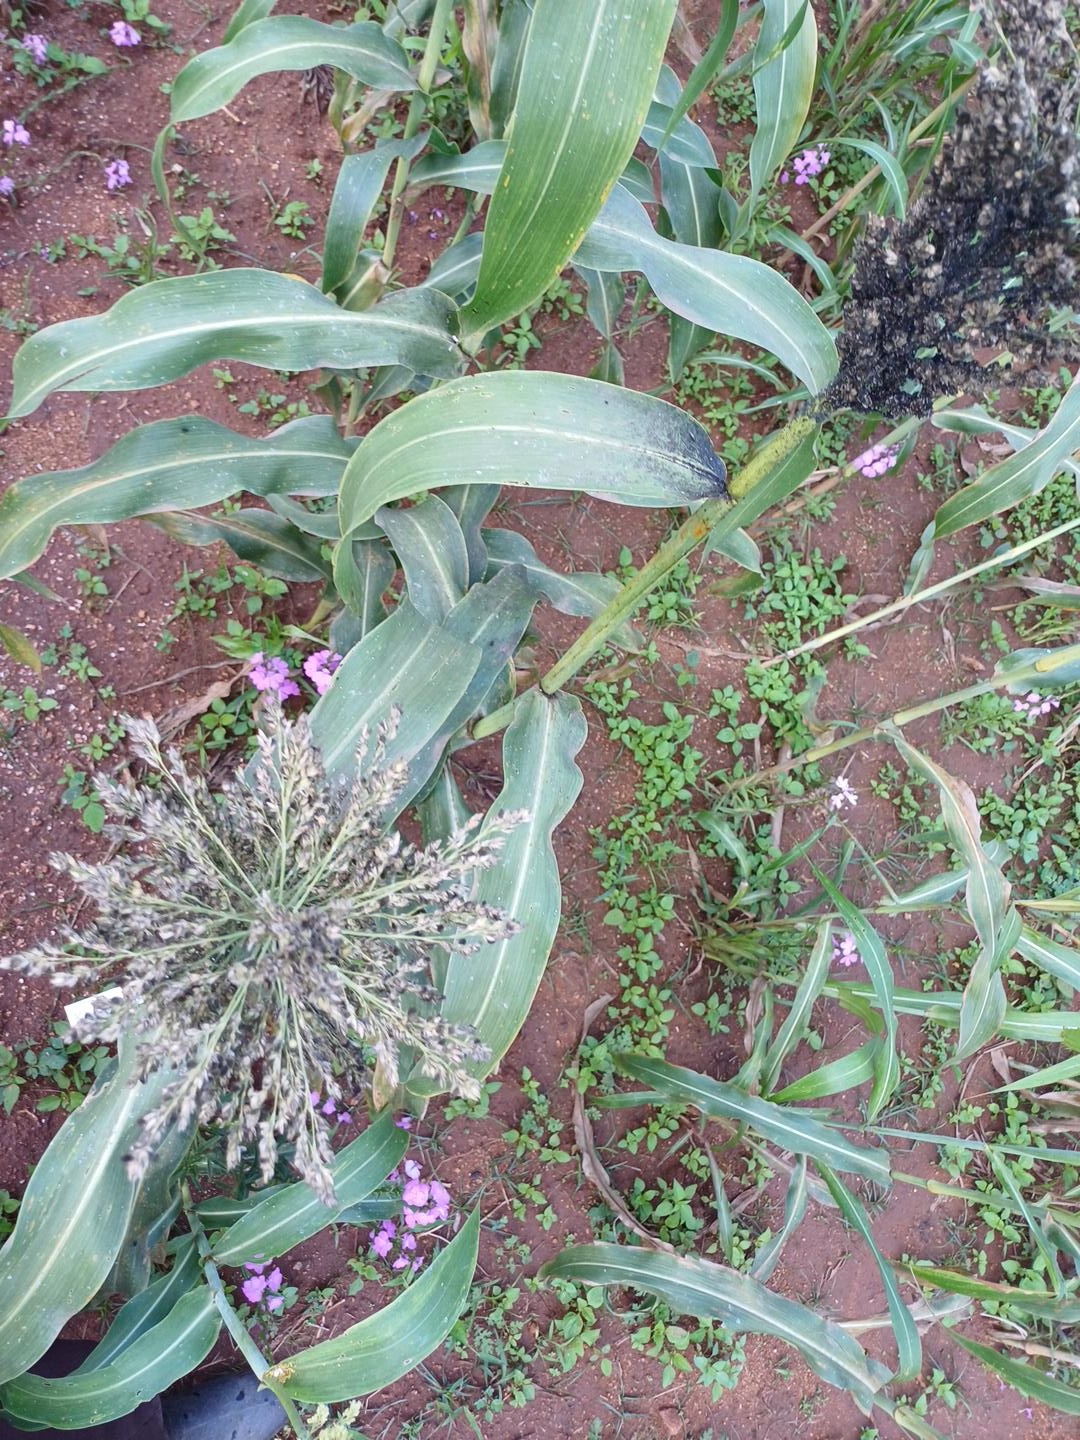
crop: sorghum
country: Kenya
